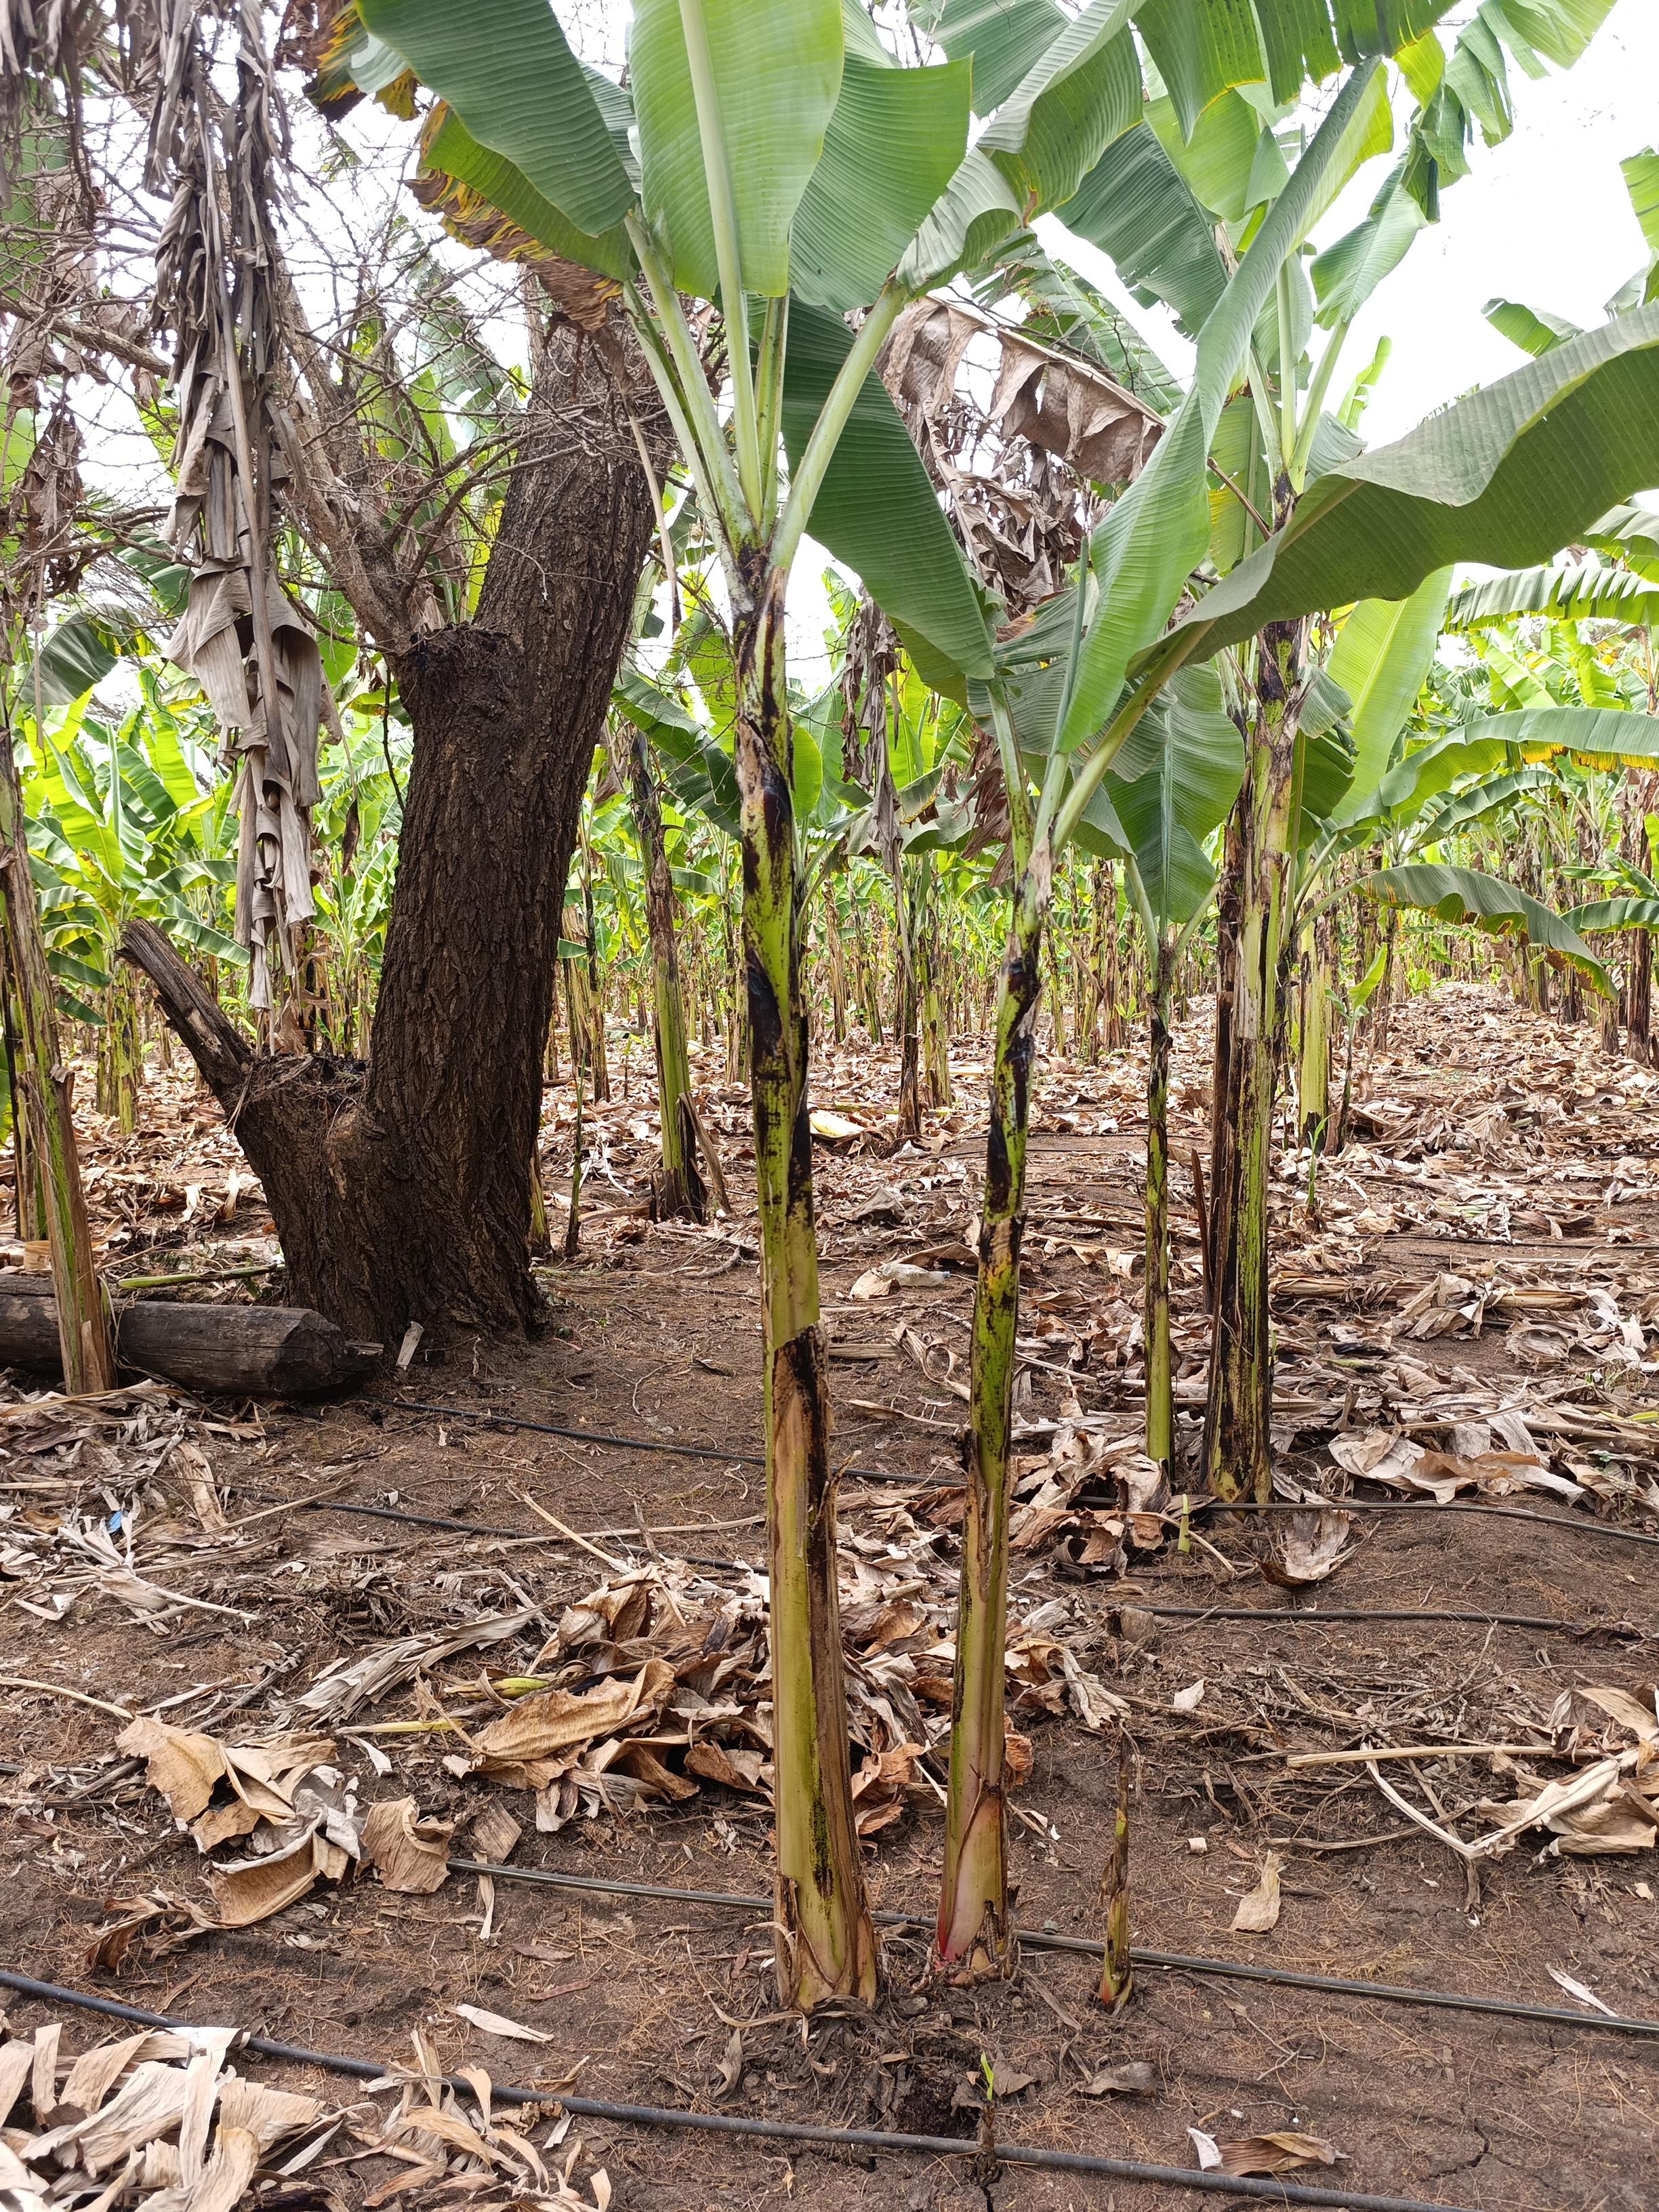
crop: banana
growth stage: vegetative
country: Tanzania
